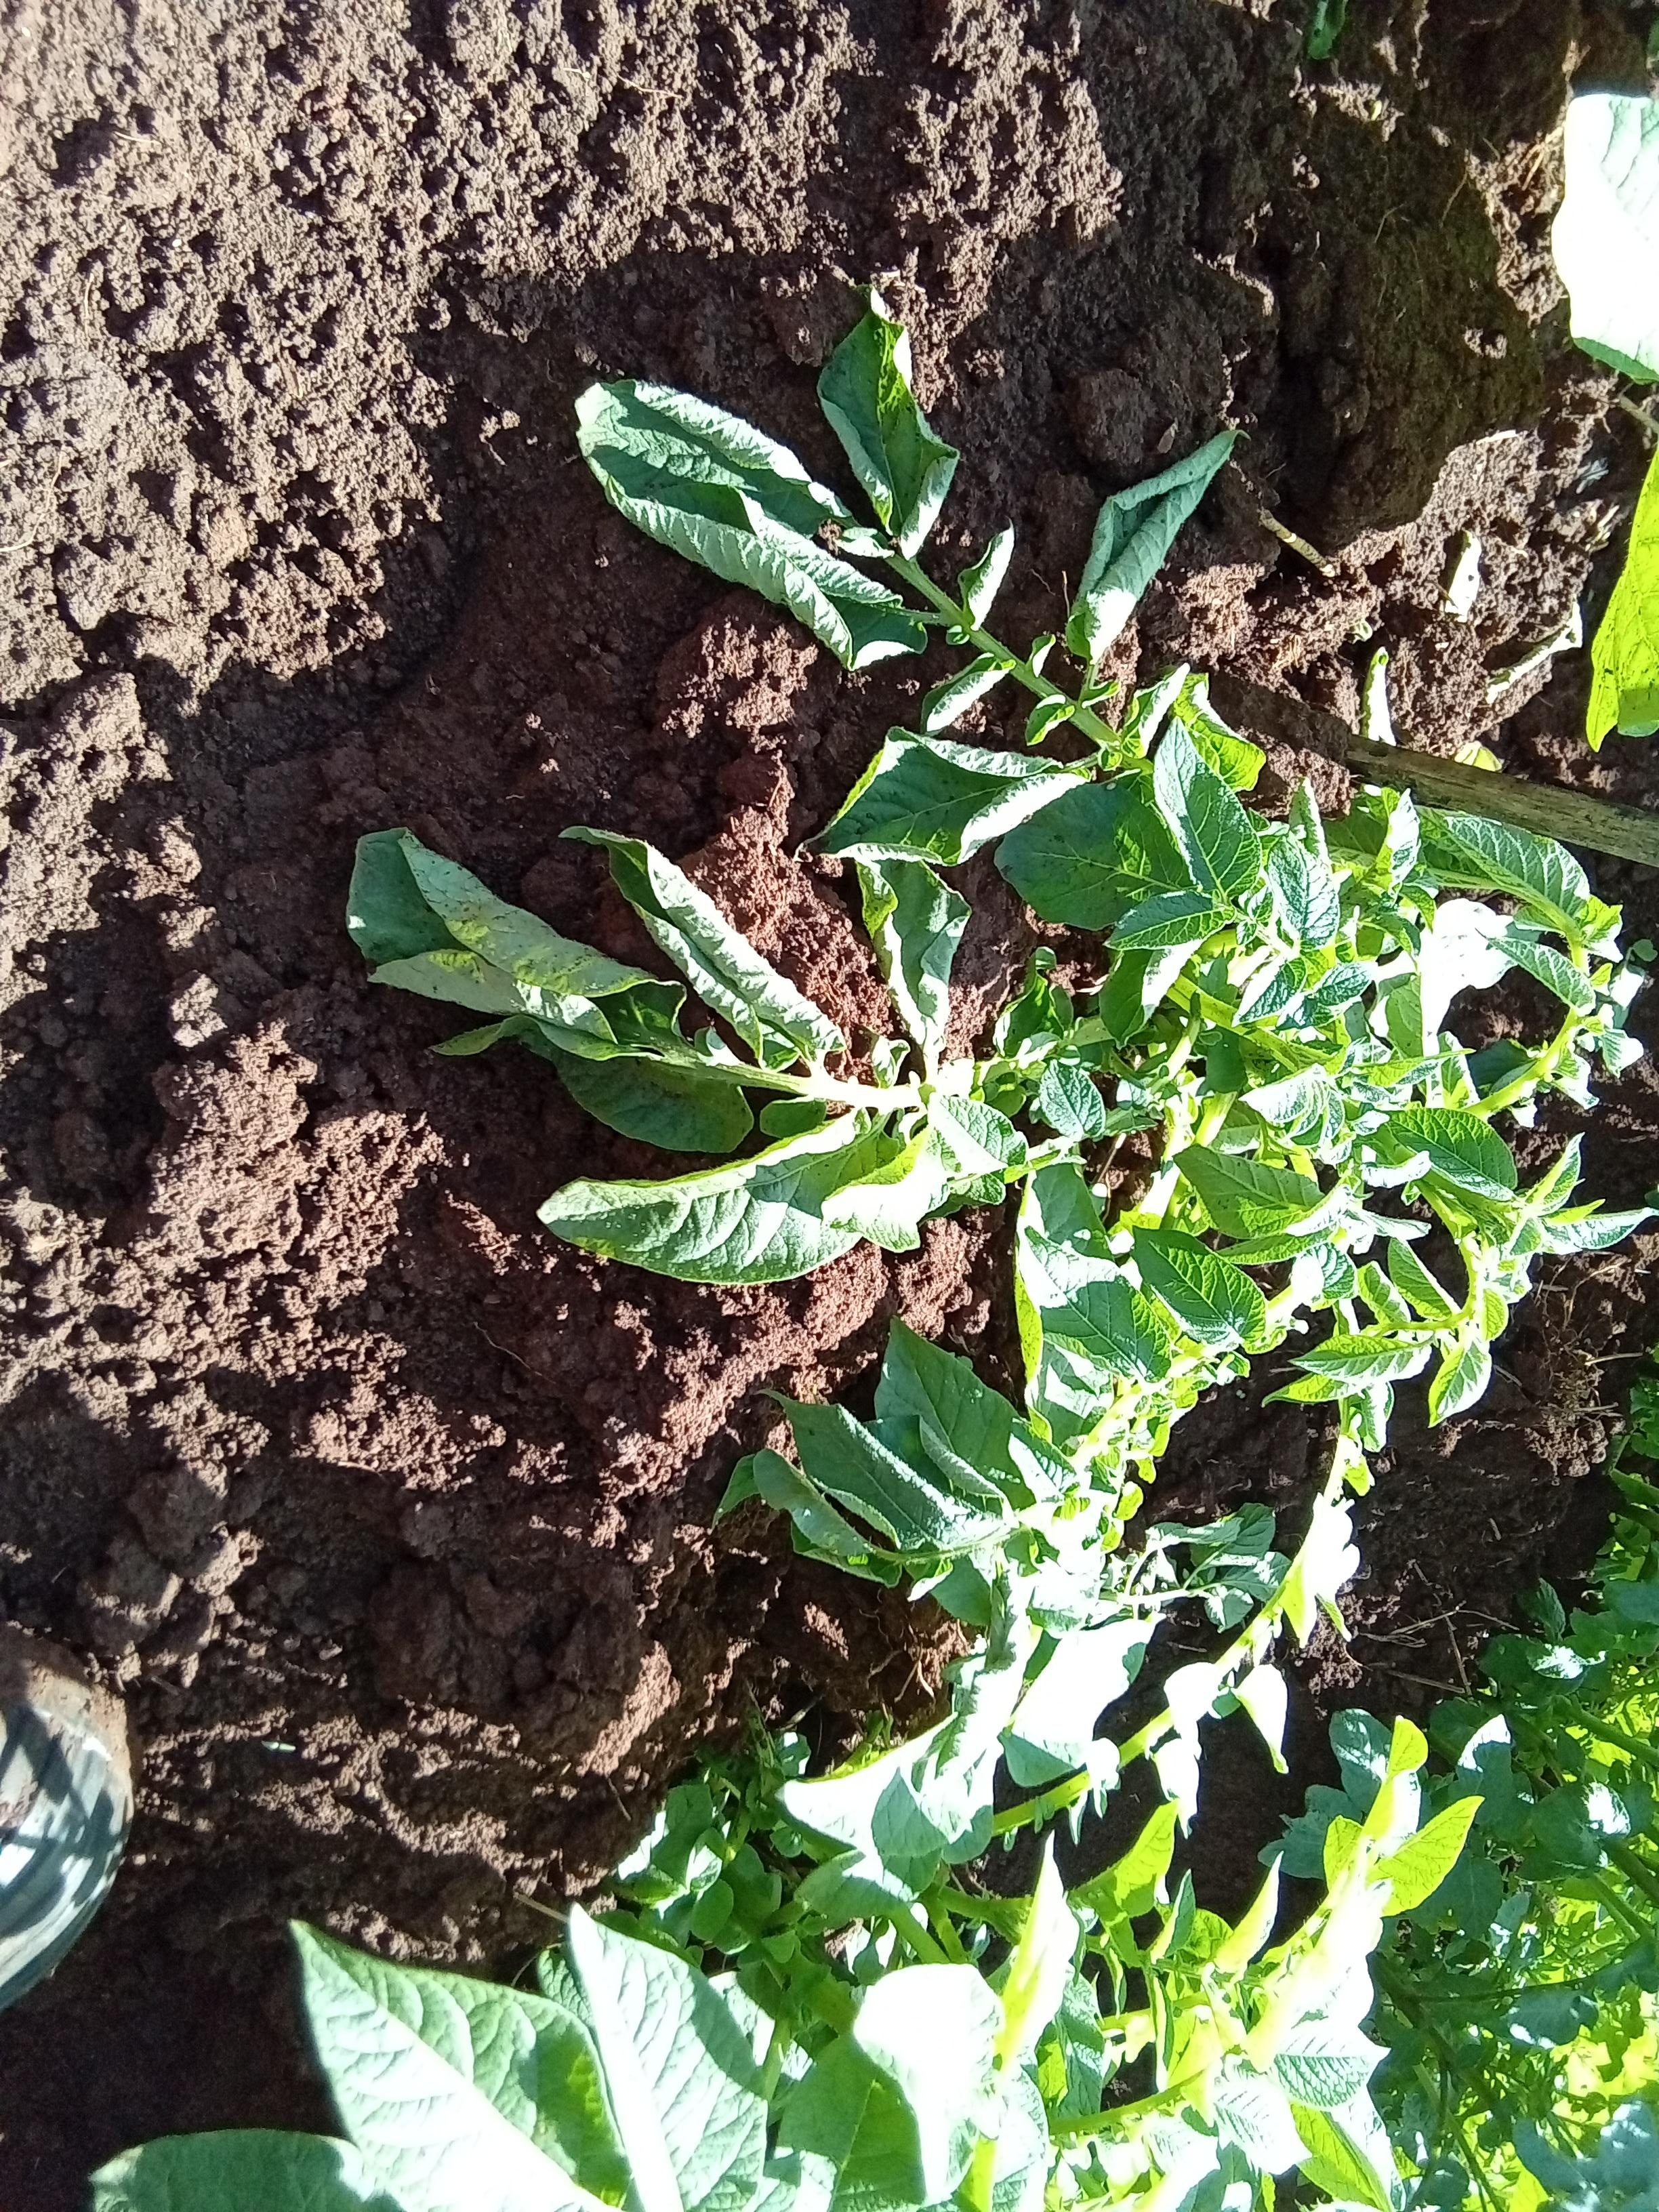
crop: potato
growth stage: vegetative
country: Kenya
